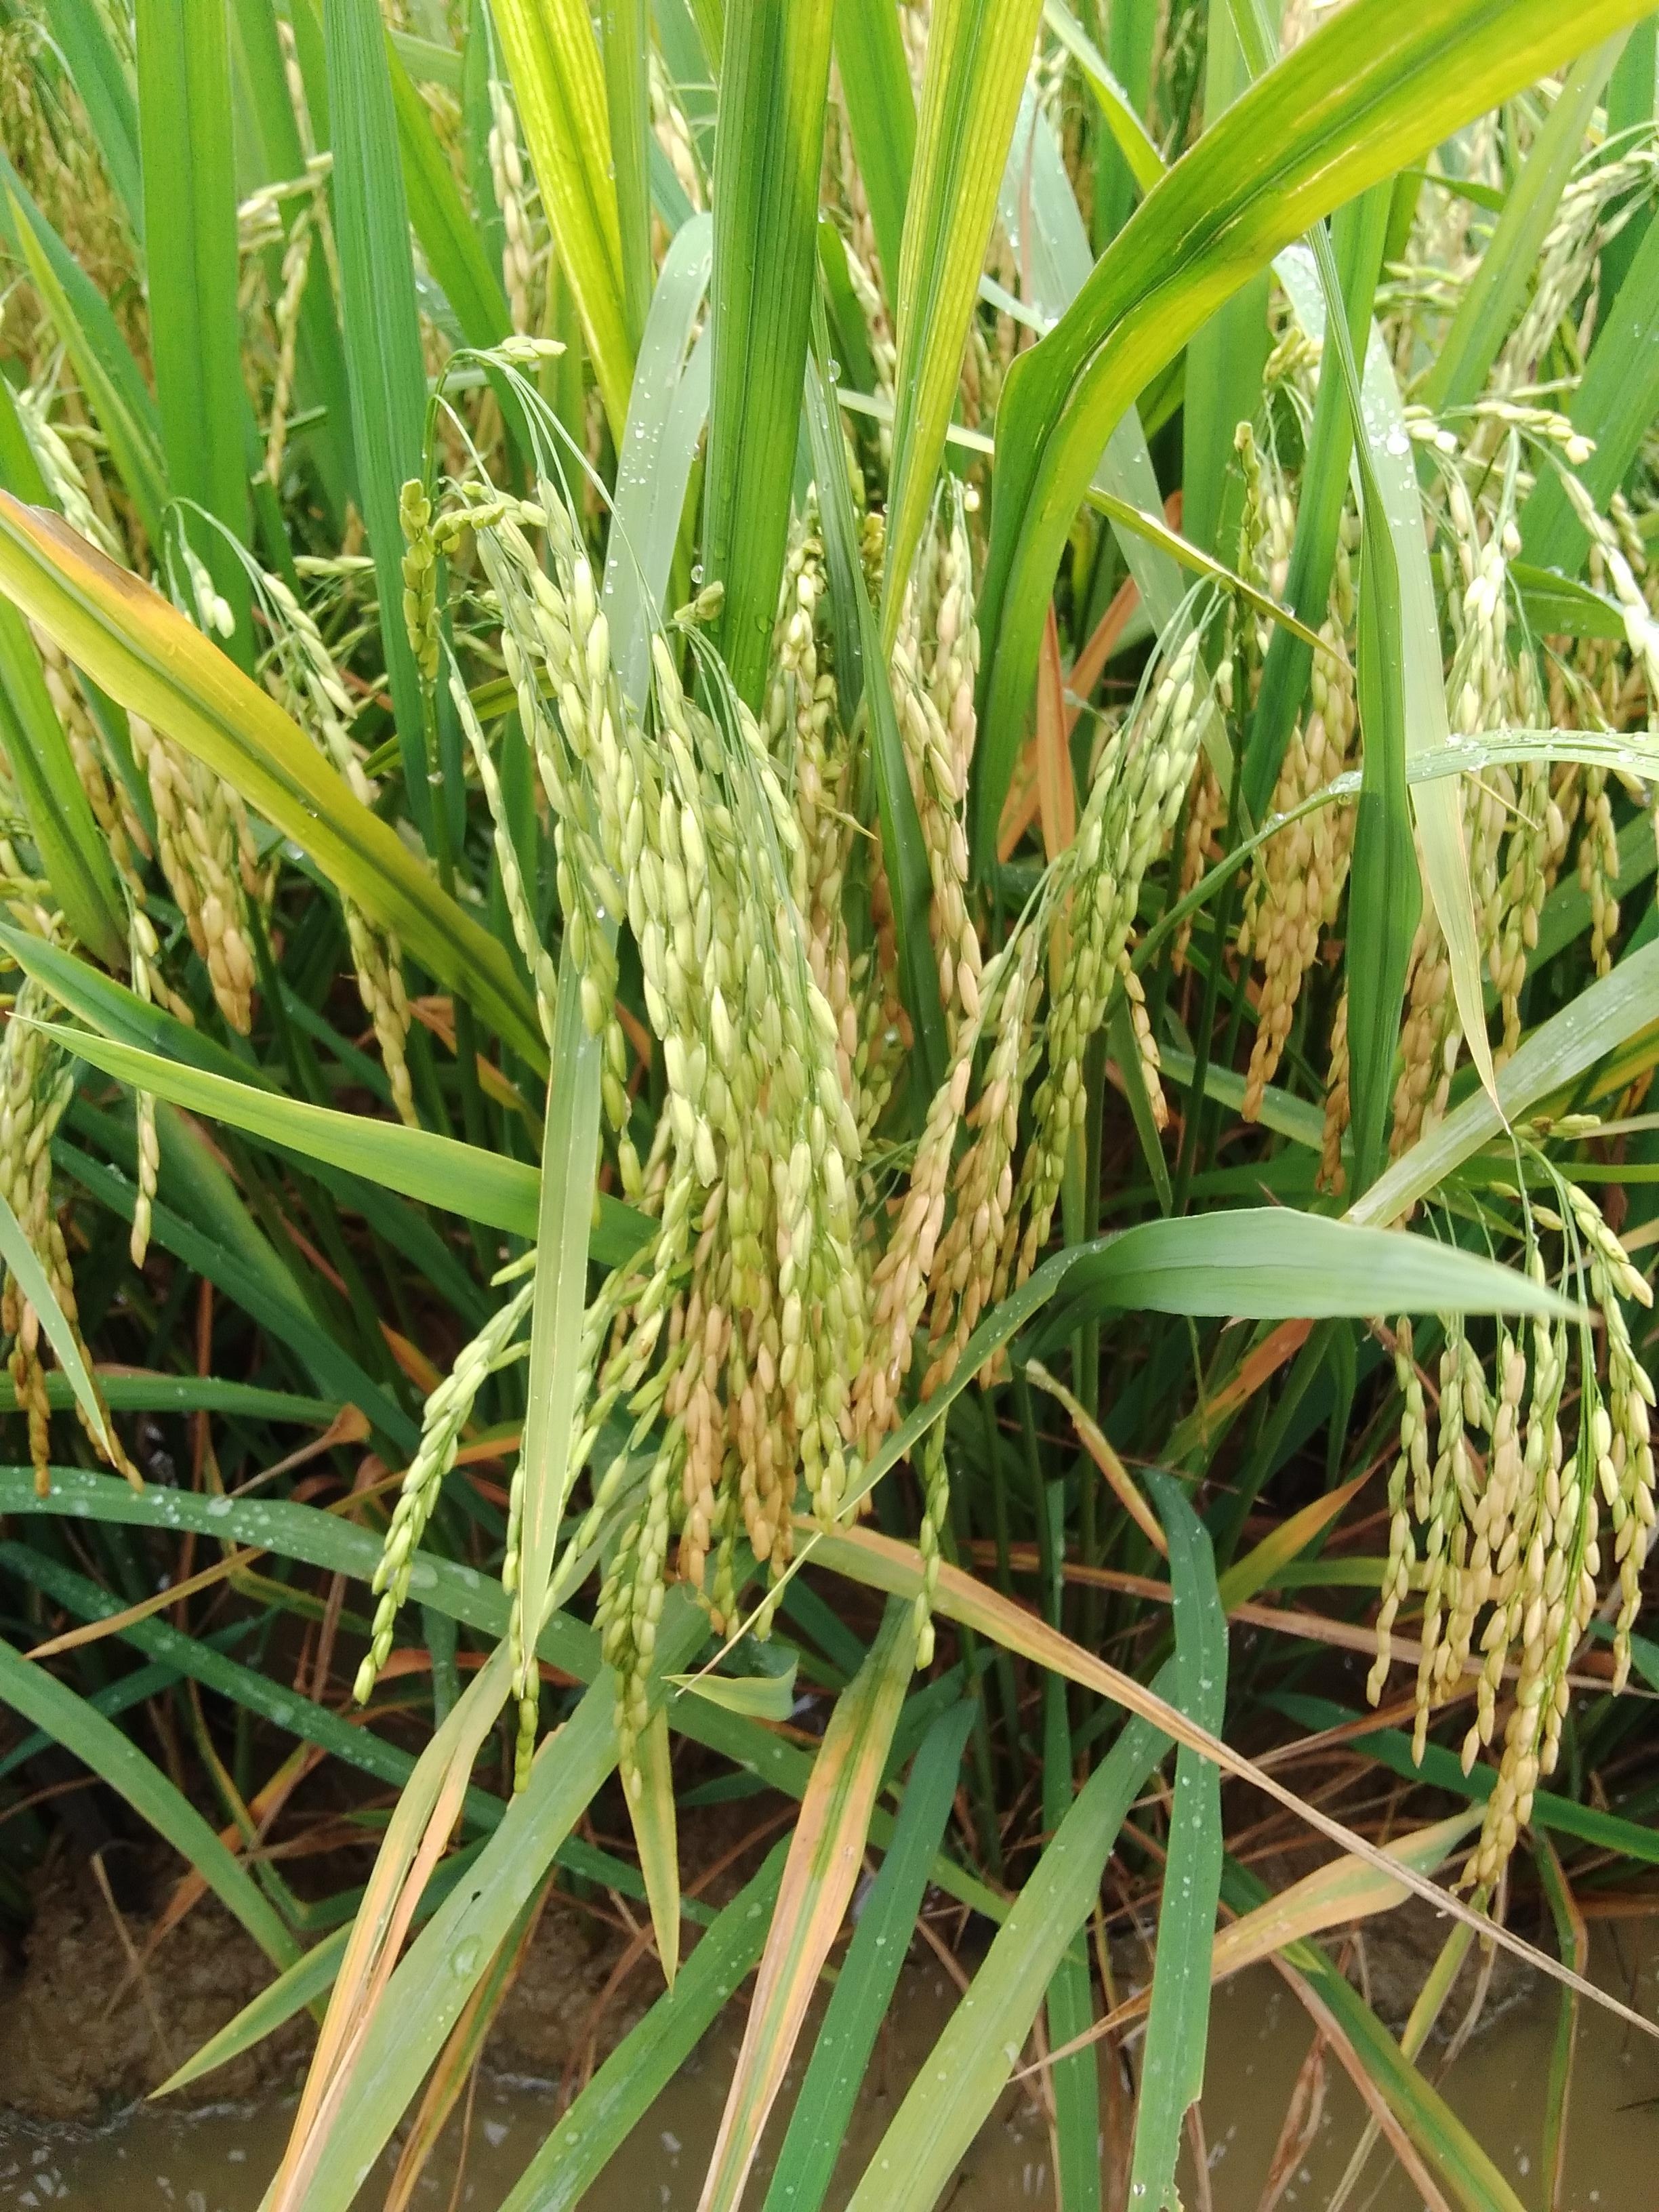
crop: rice
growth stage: ripening
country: Nigeria
